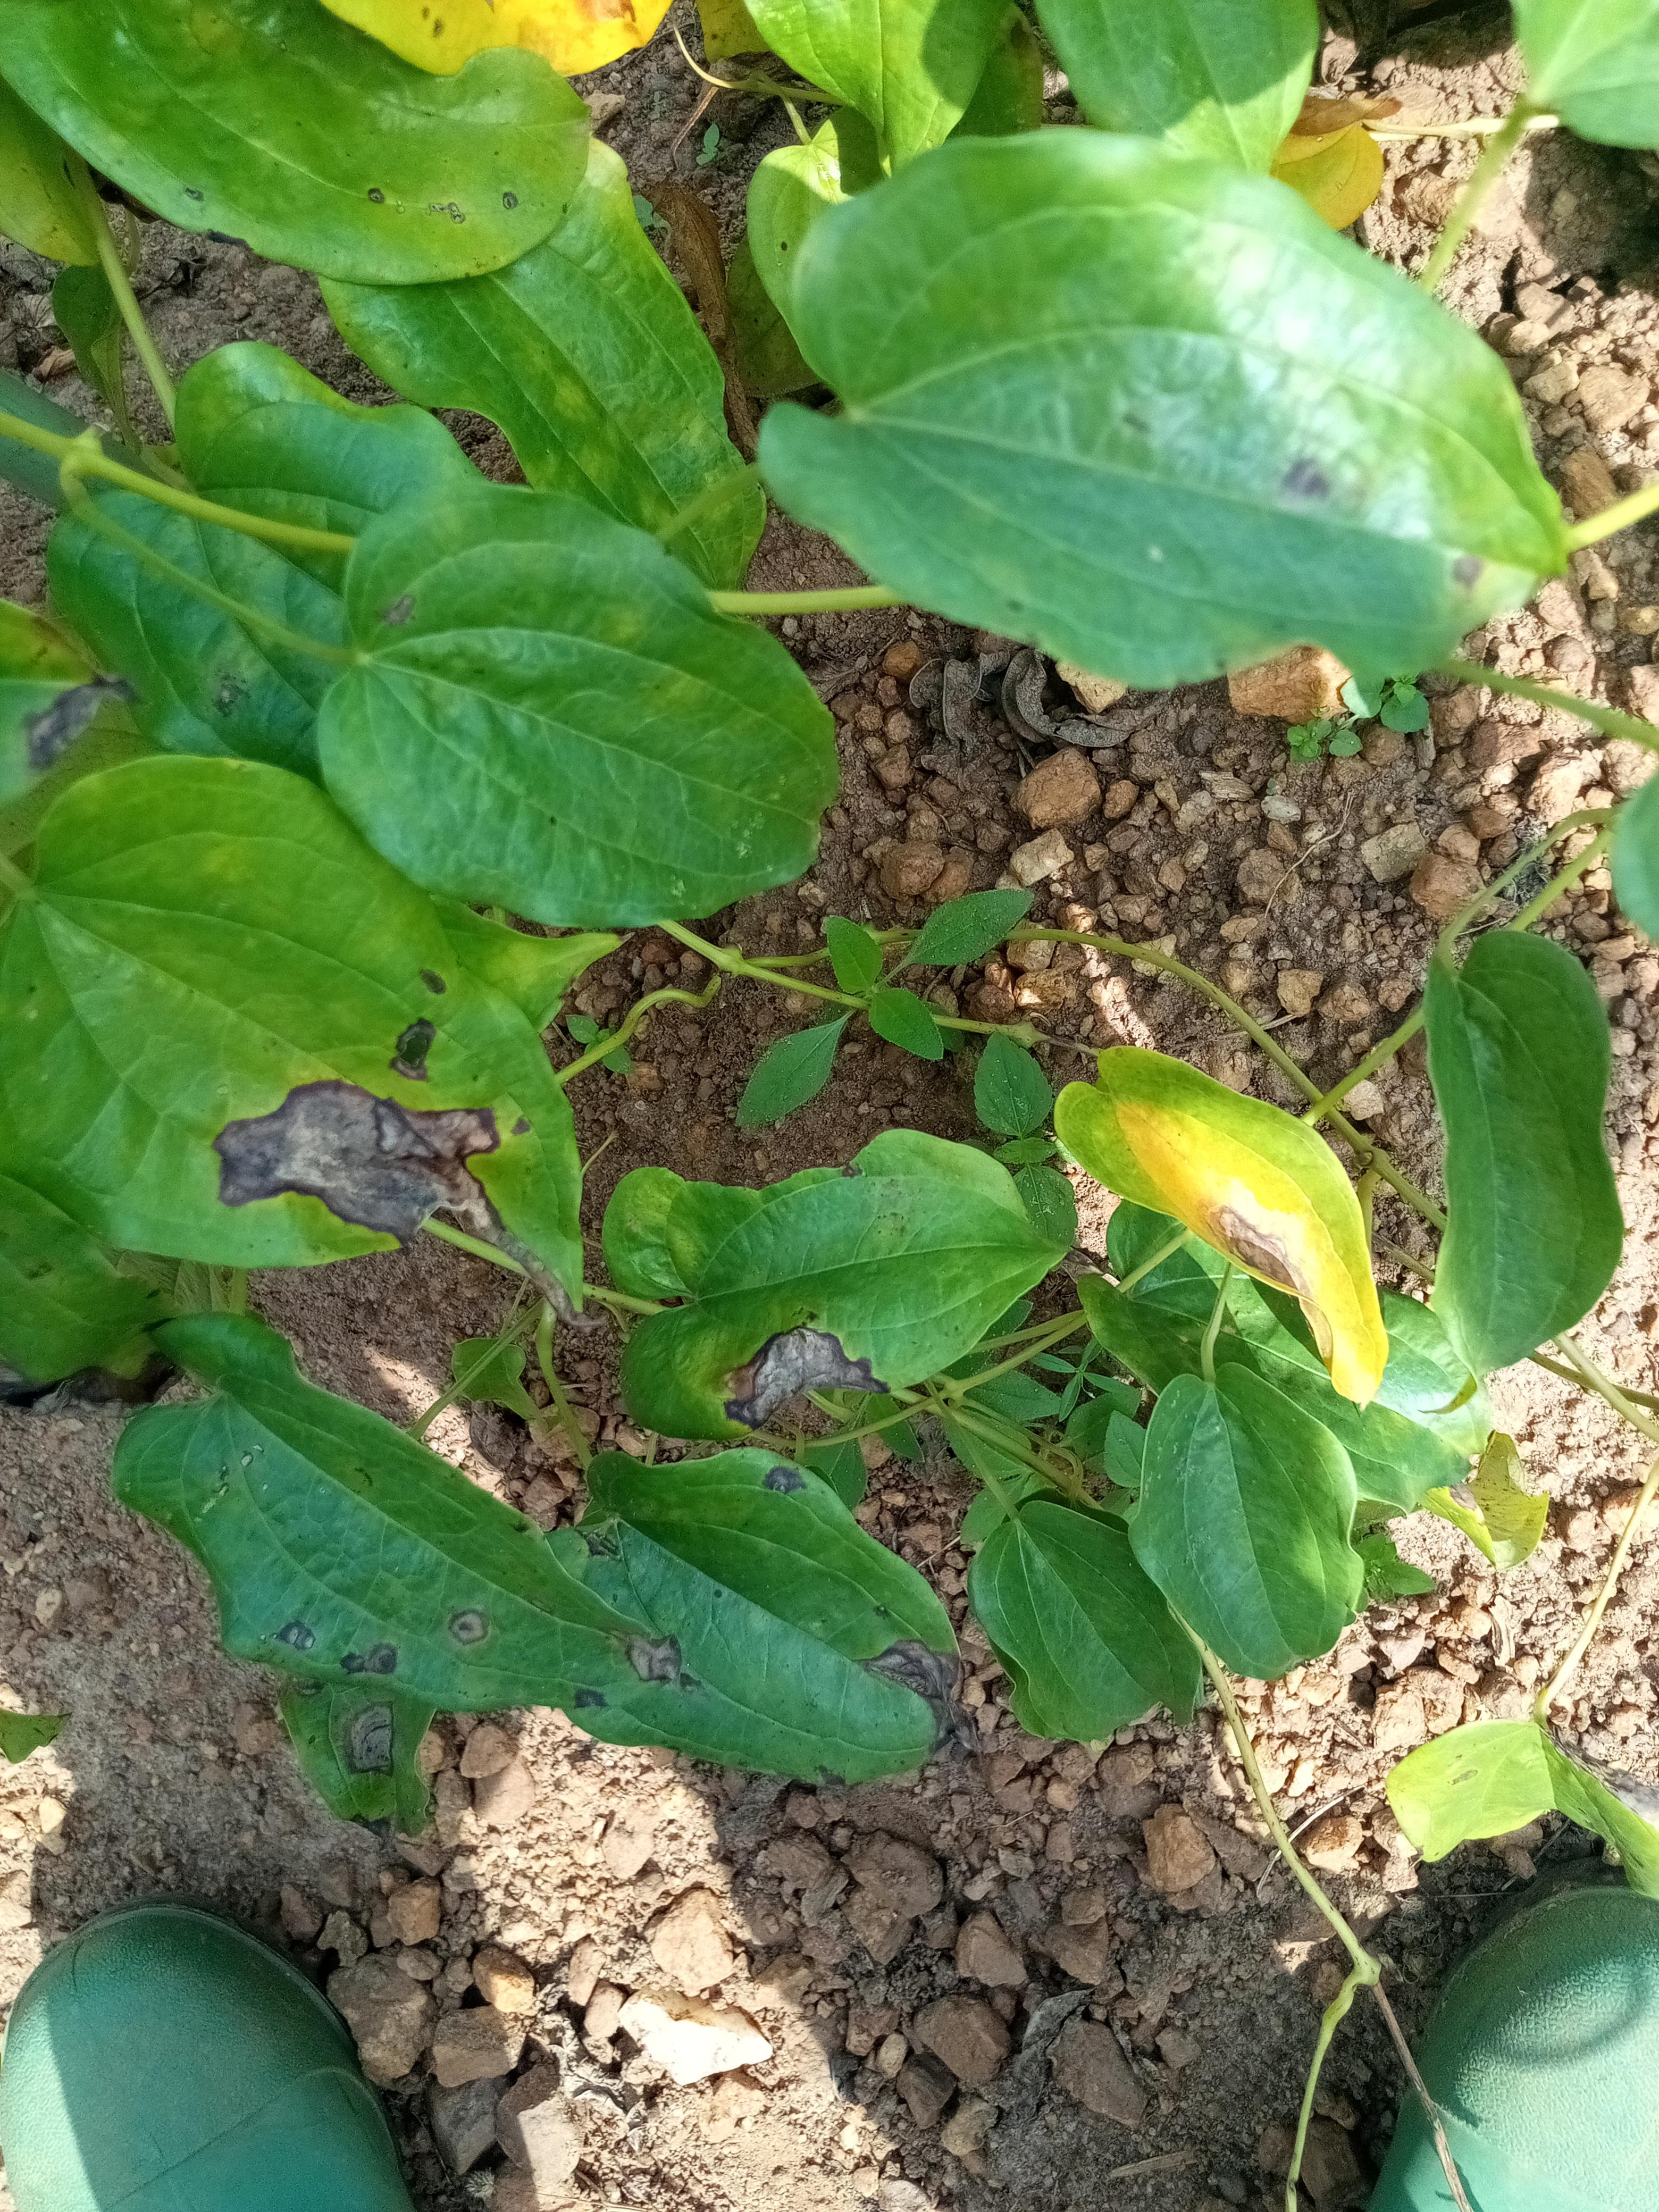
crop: yam
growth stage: maturity
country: Nigeria
